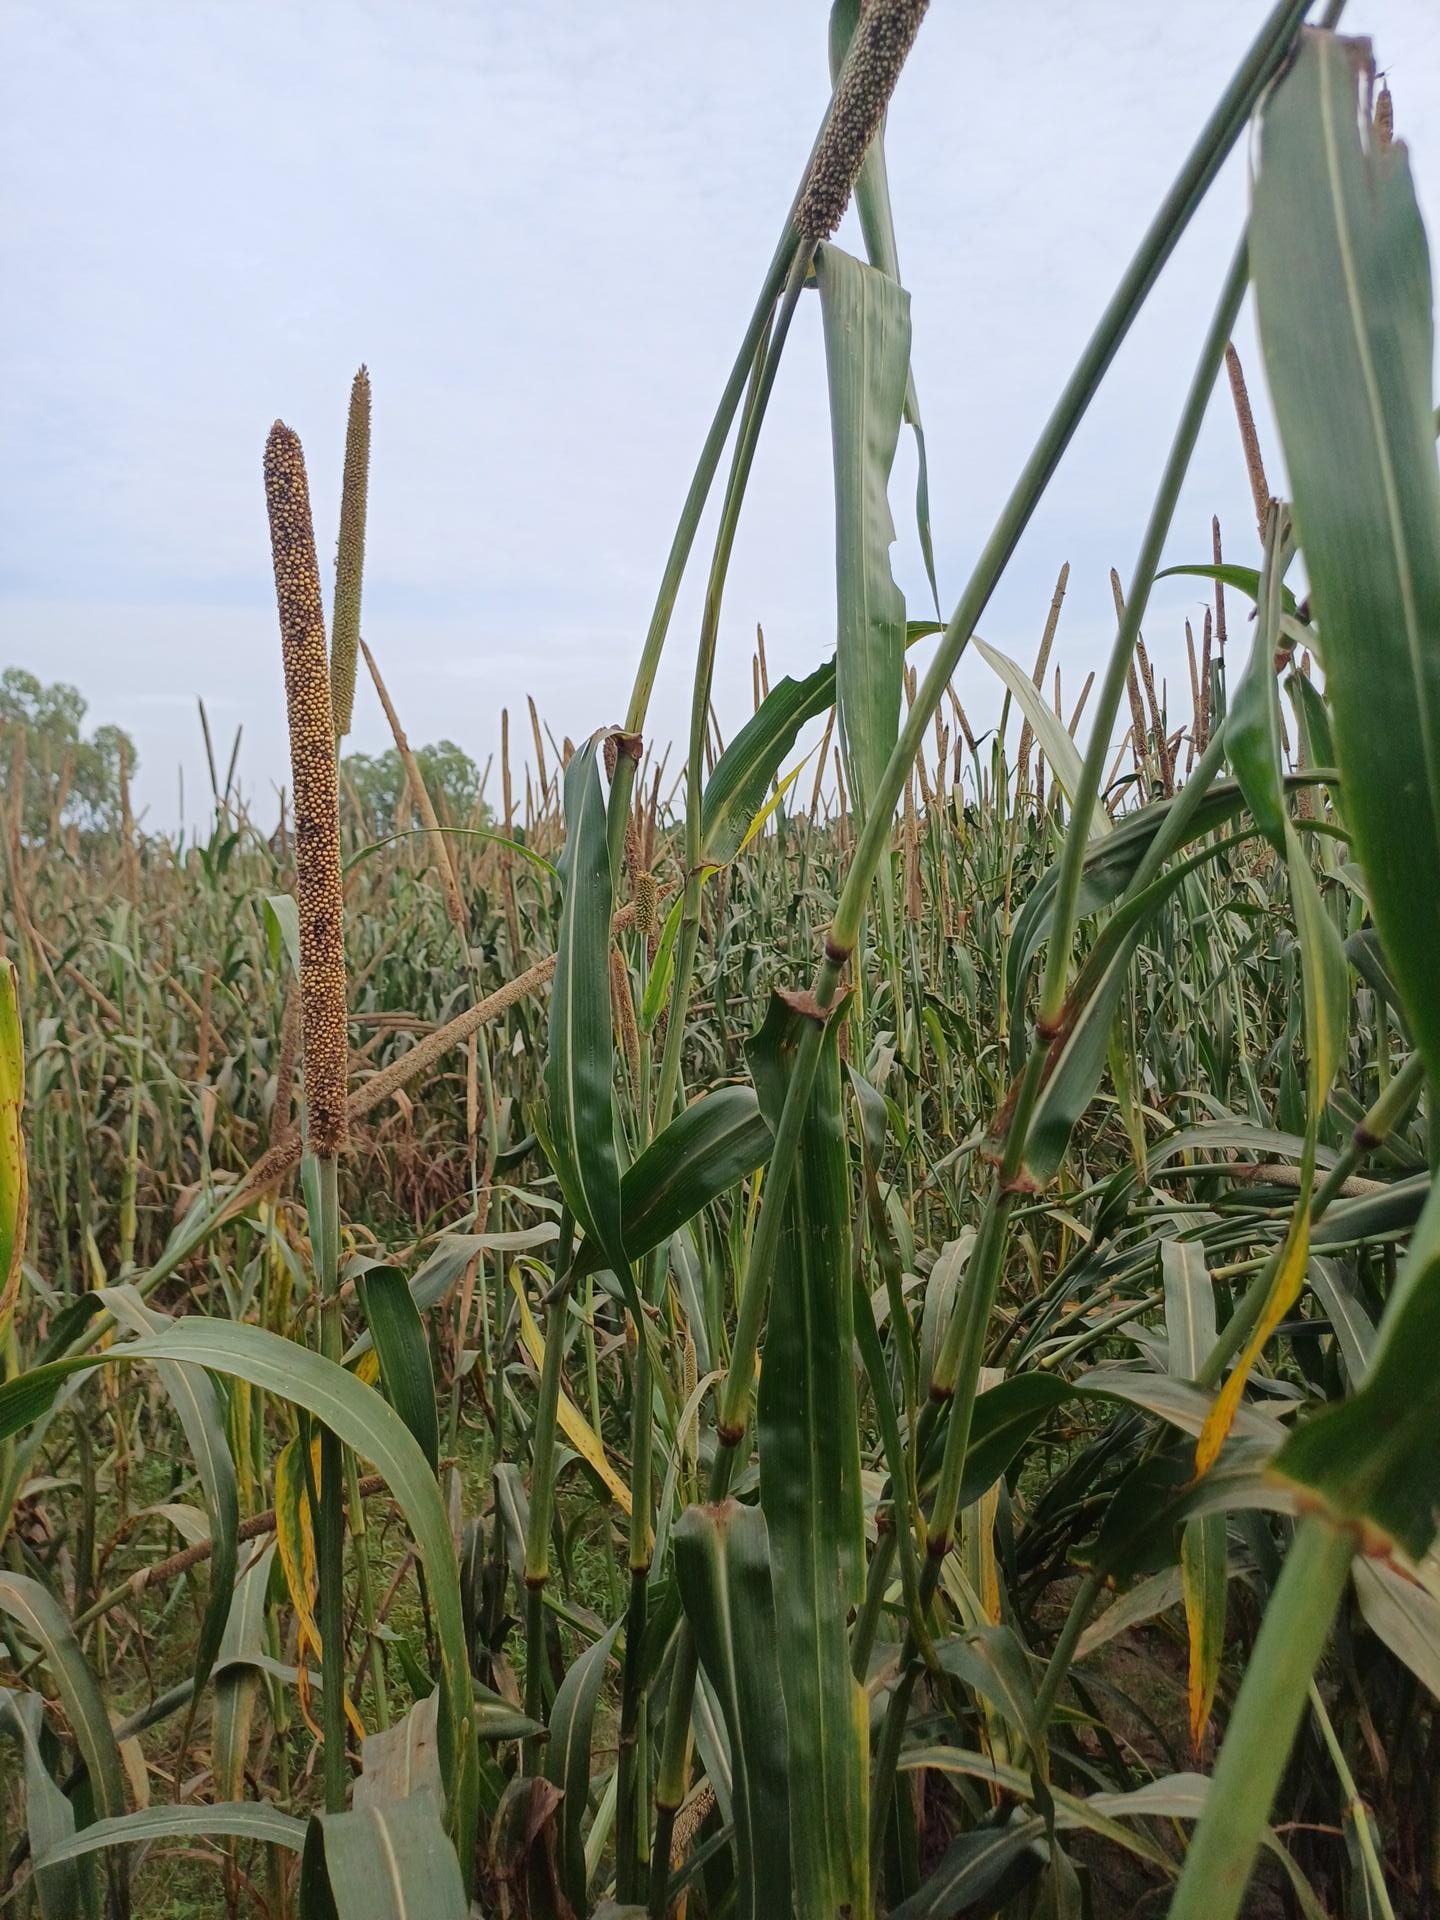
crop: pearl millet
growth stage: filling grain
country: Senegal
